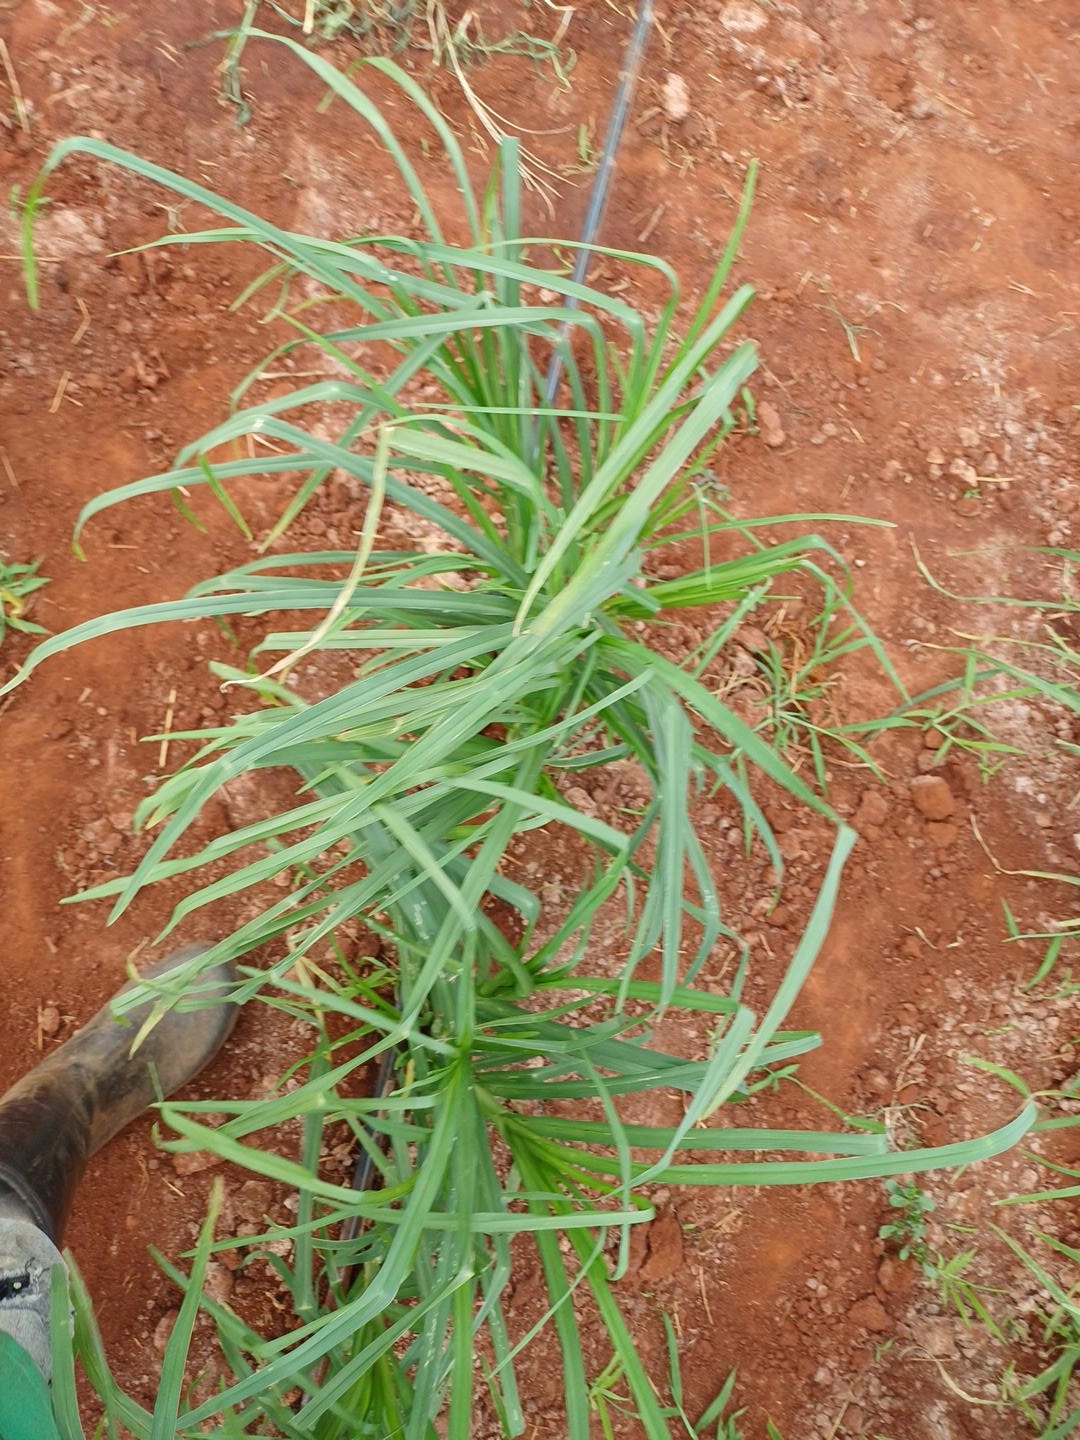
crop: finger millet
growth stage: vegetative
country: Kenya
